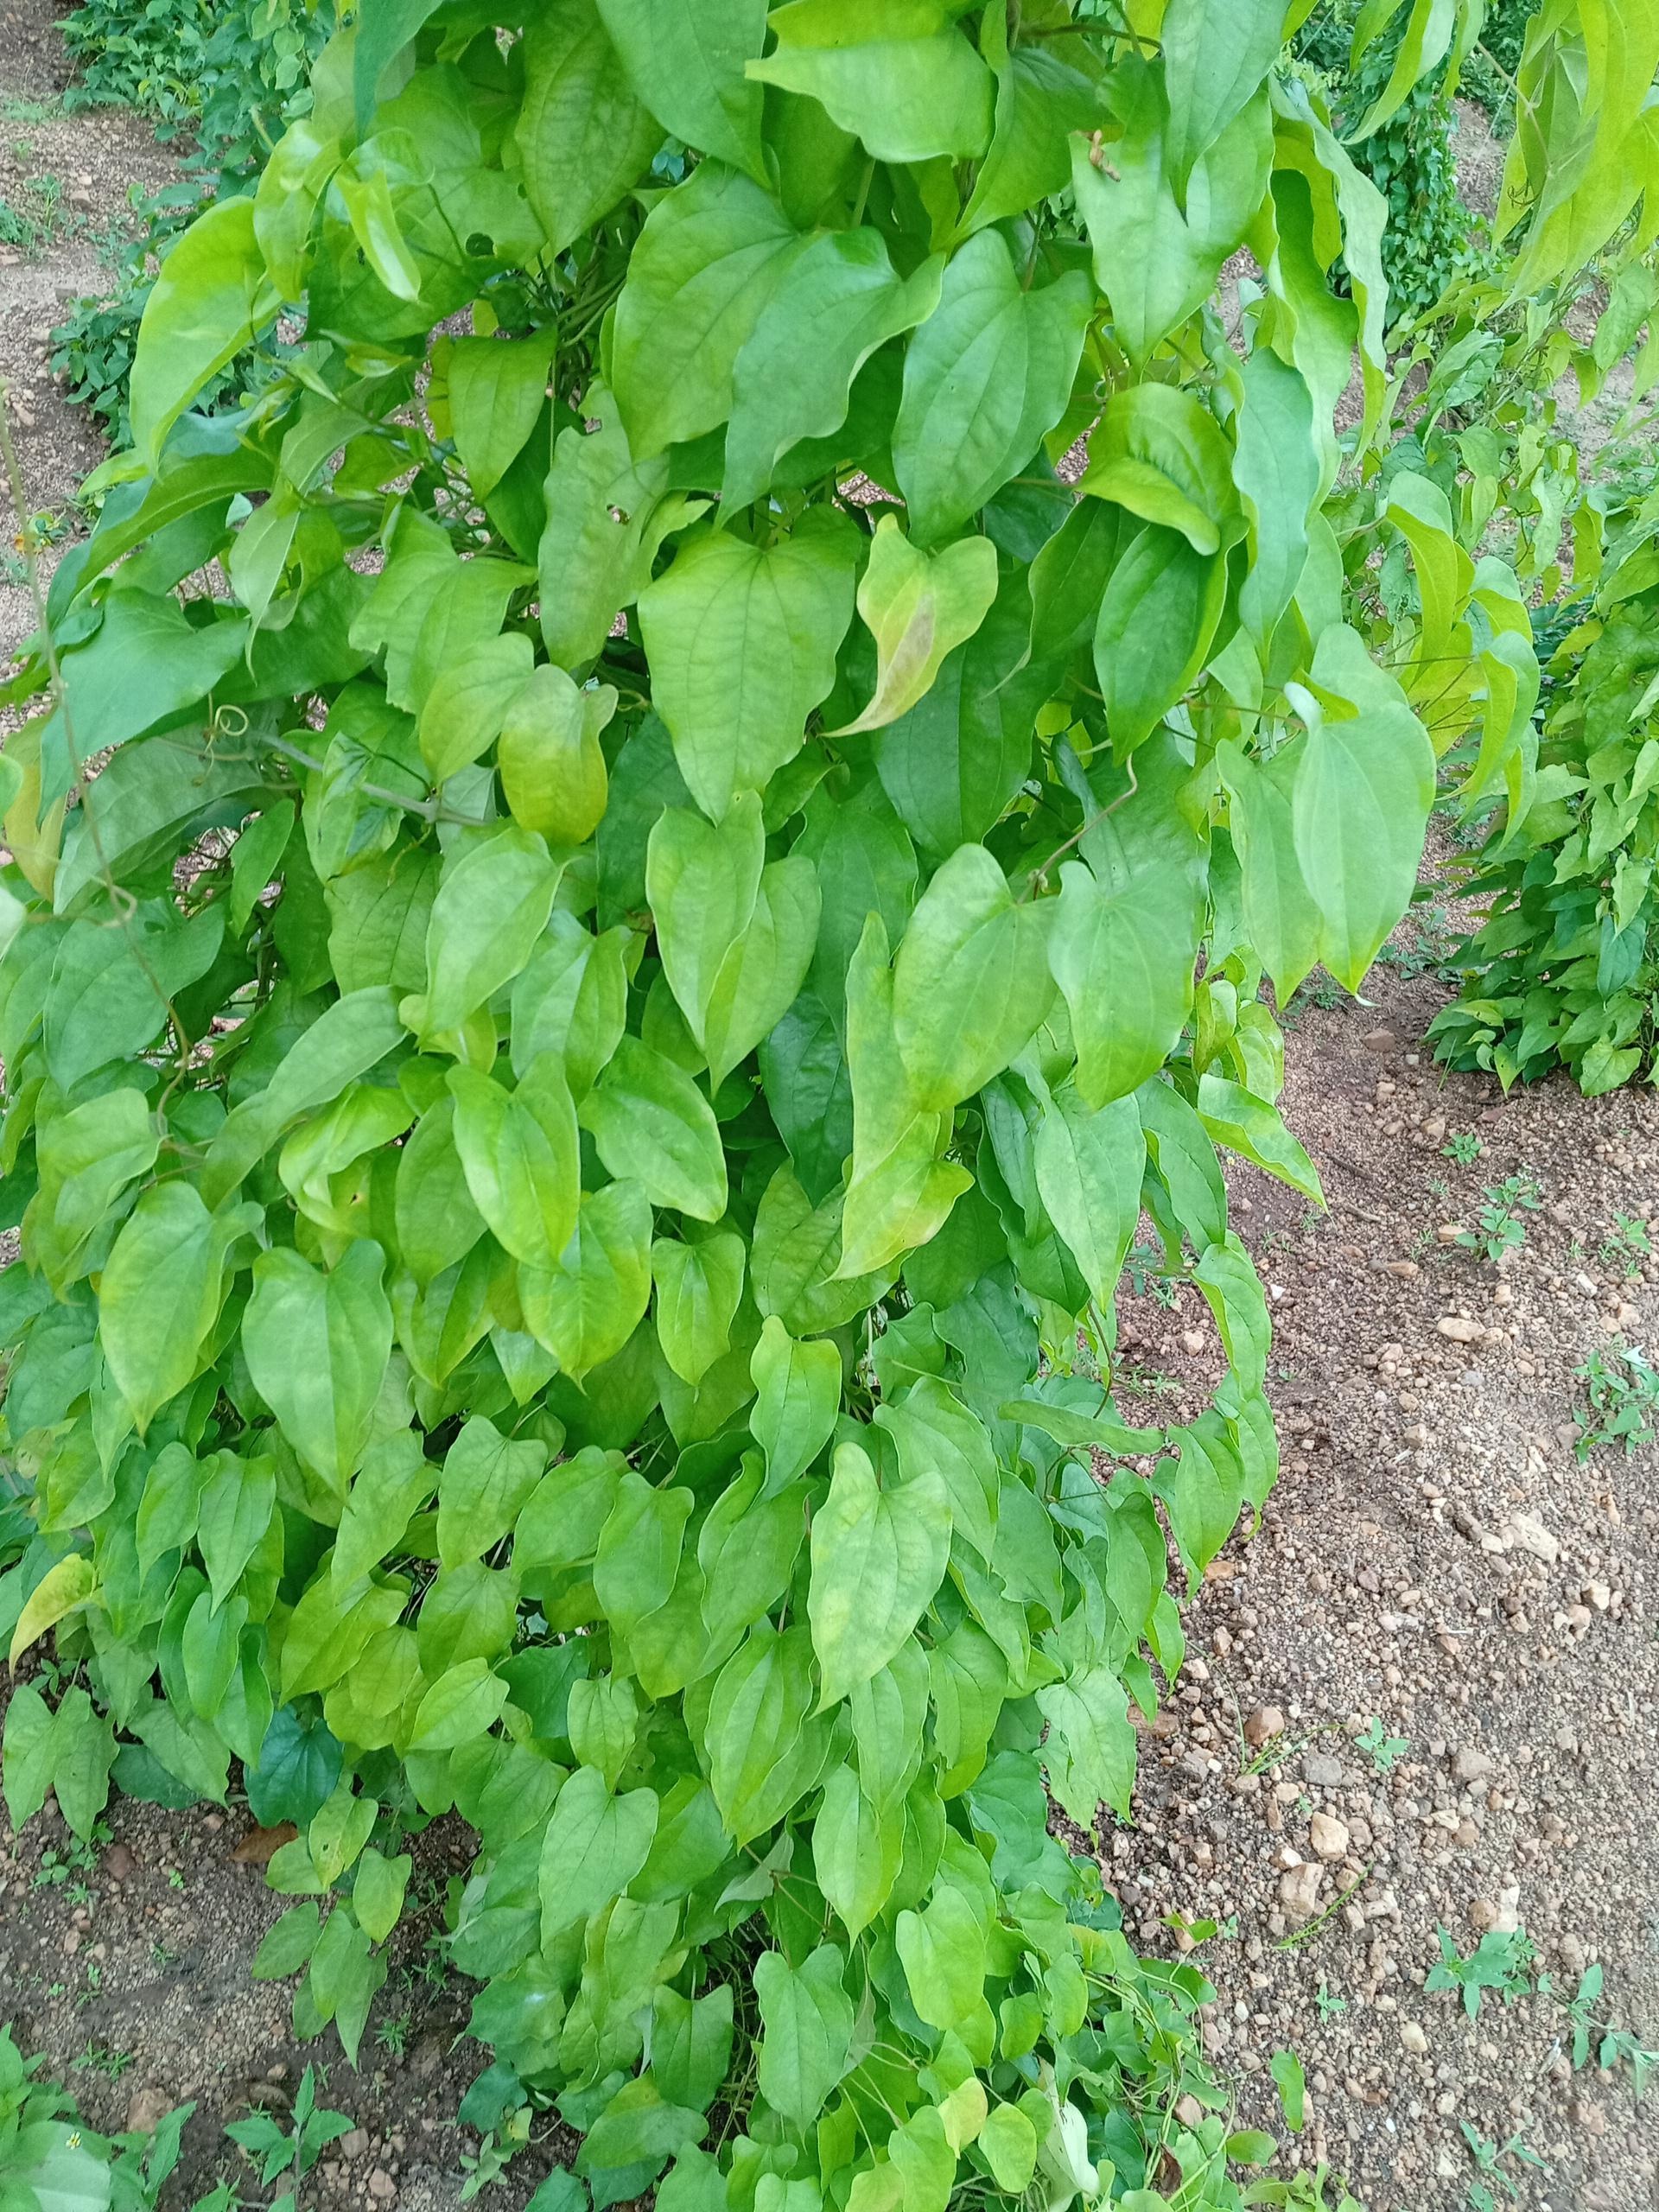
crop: yam
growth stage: vegetative
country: Nigeria
